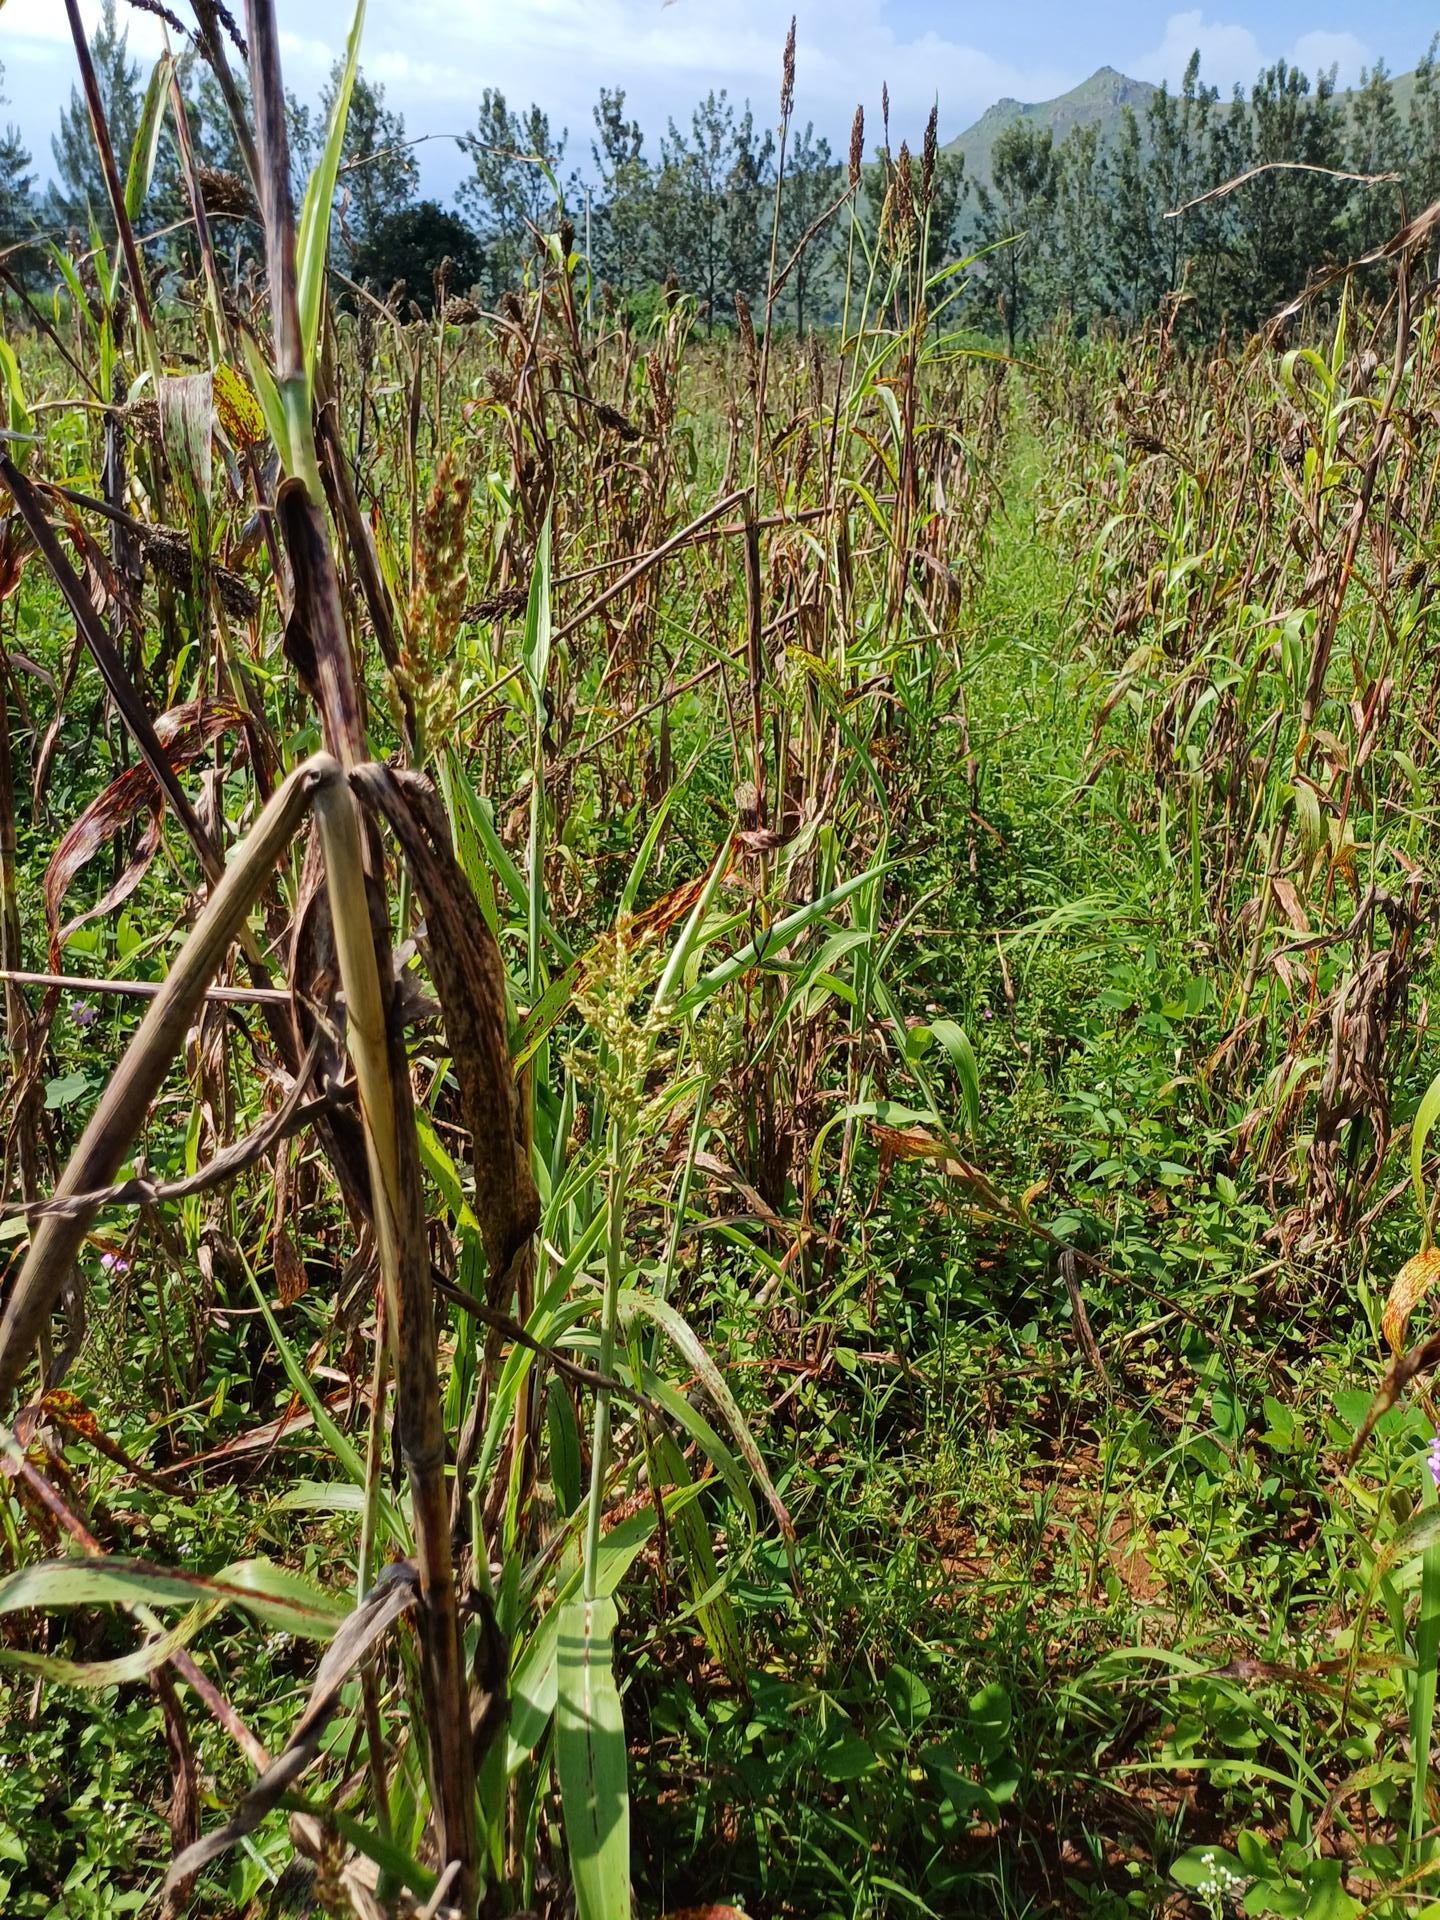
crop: sorghum
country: Kenya
